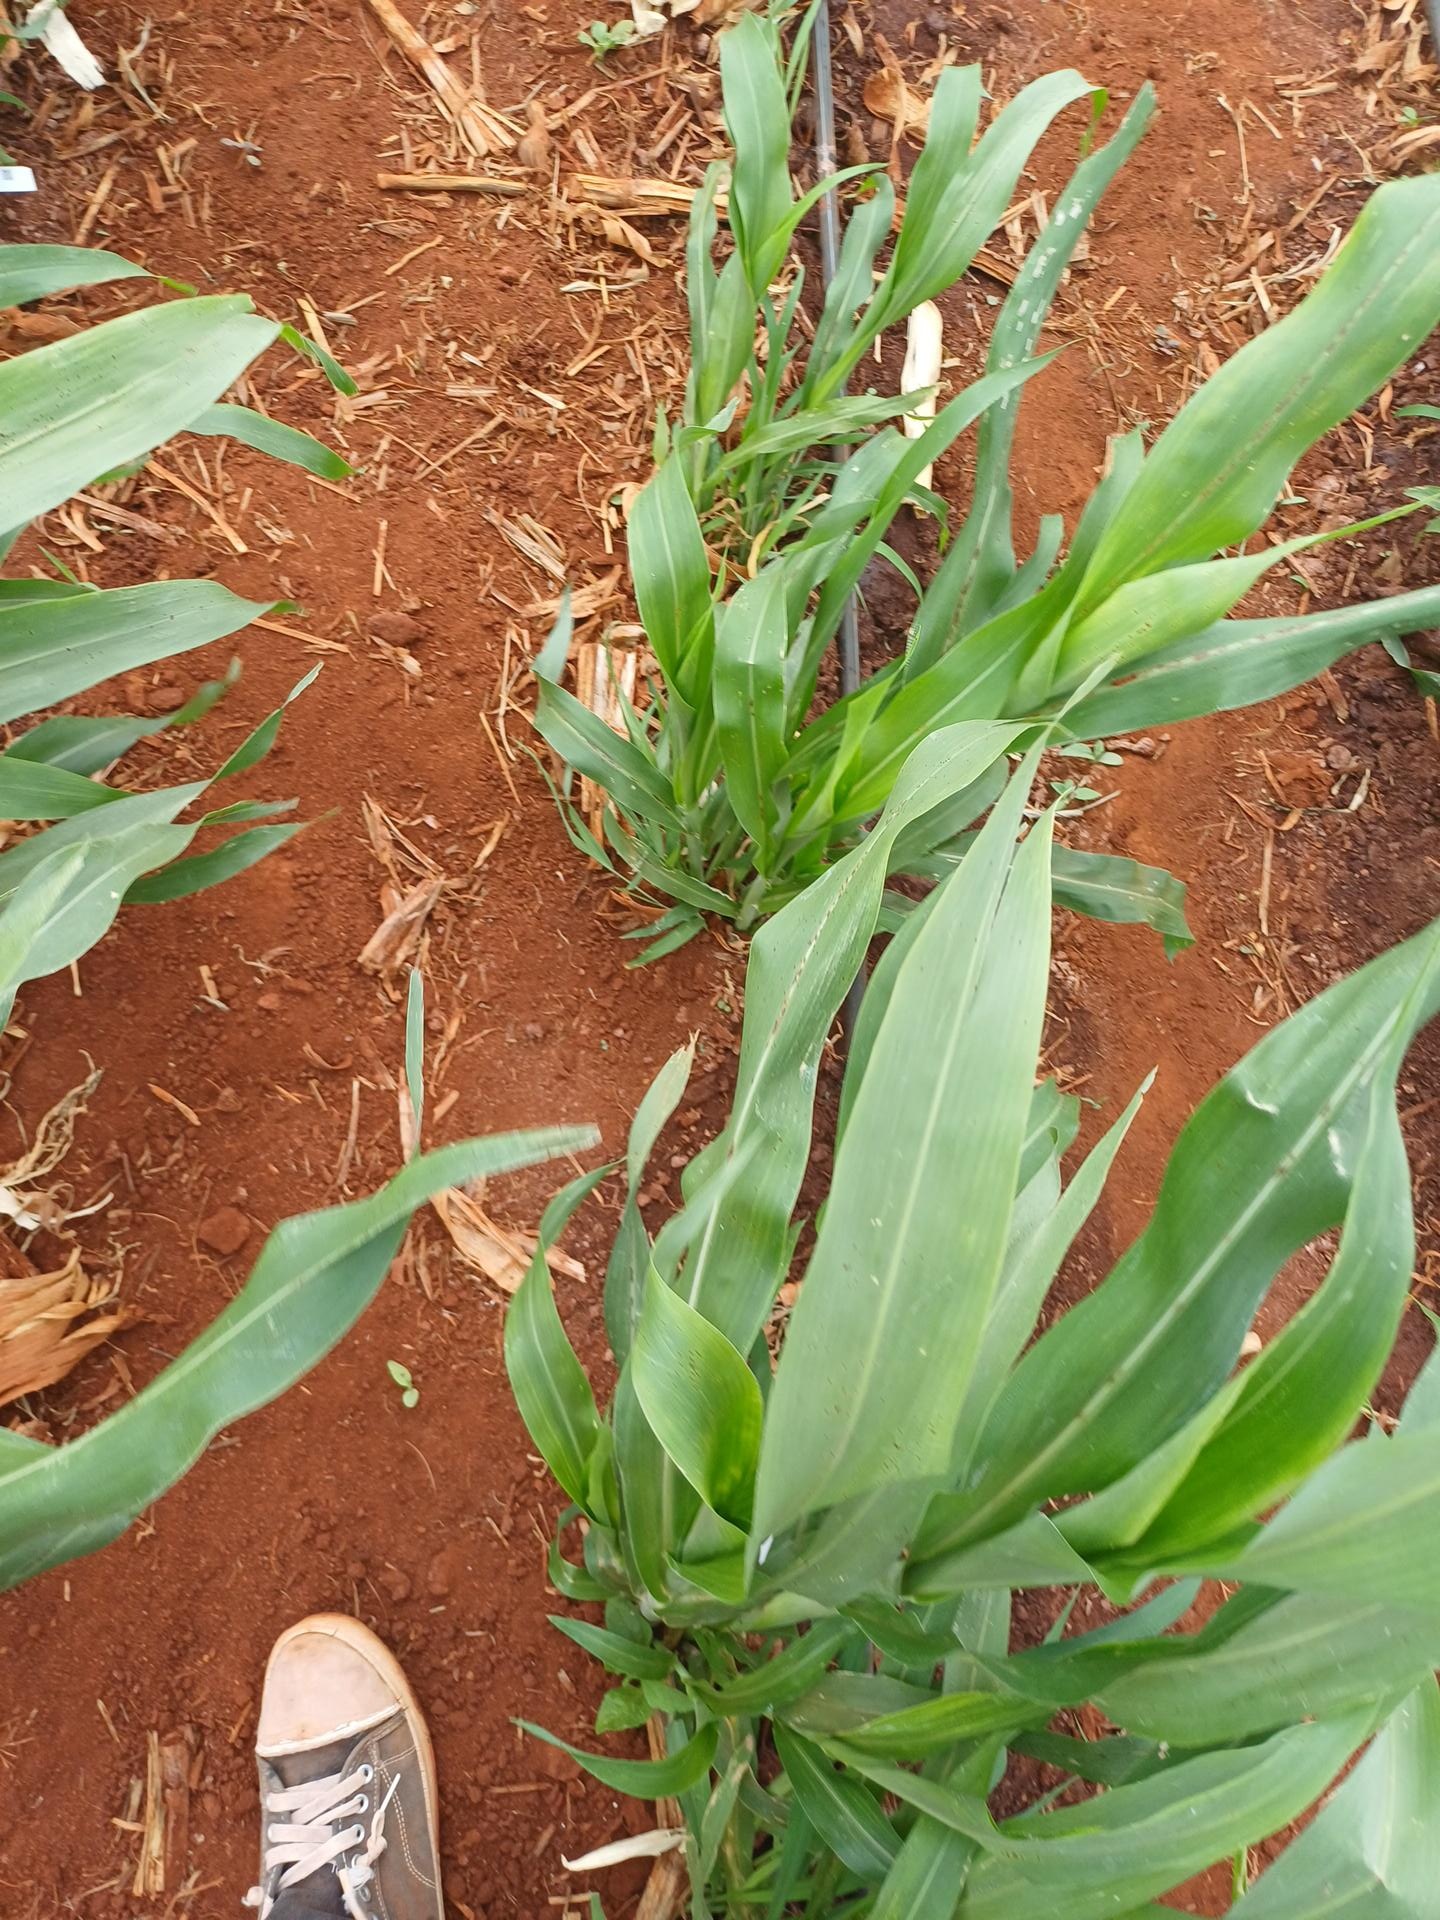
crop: sorghum
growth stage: vegetative
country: Kenya
